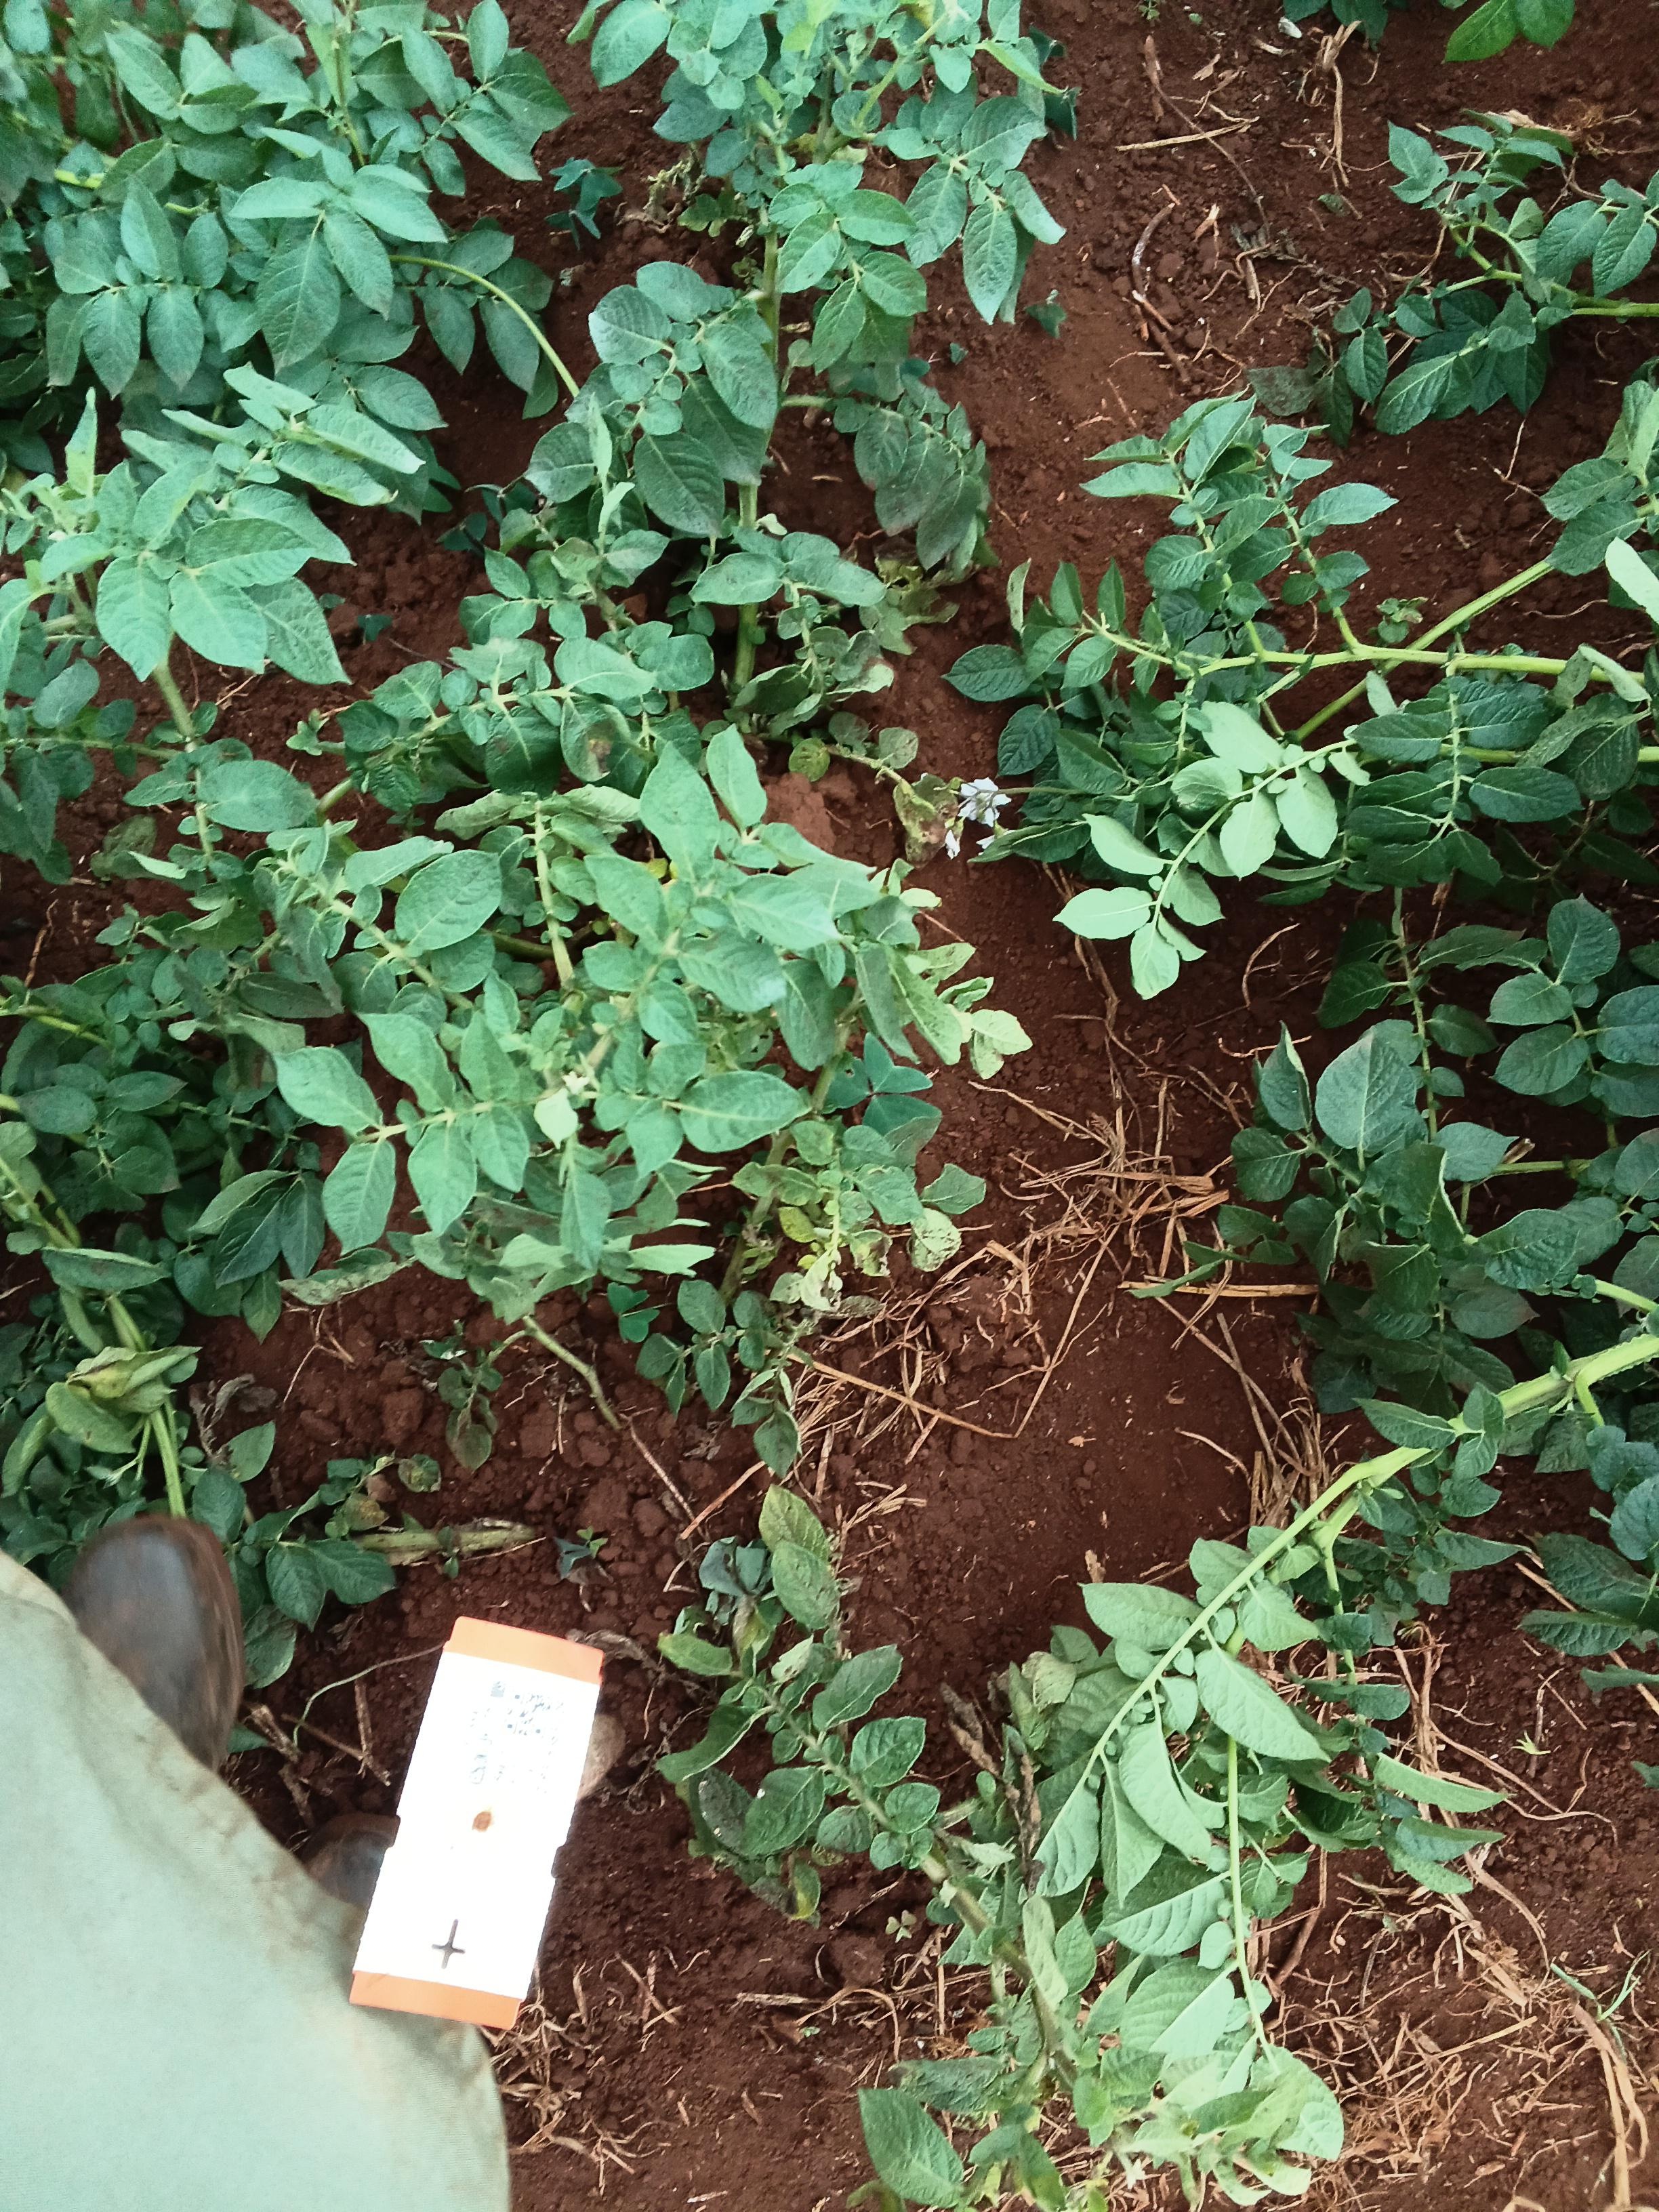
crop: potato
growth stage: flowering
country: Kenya
